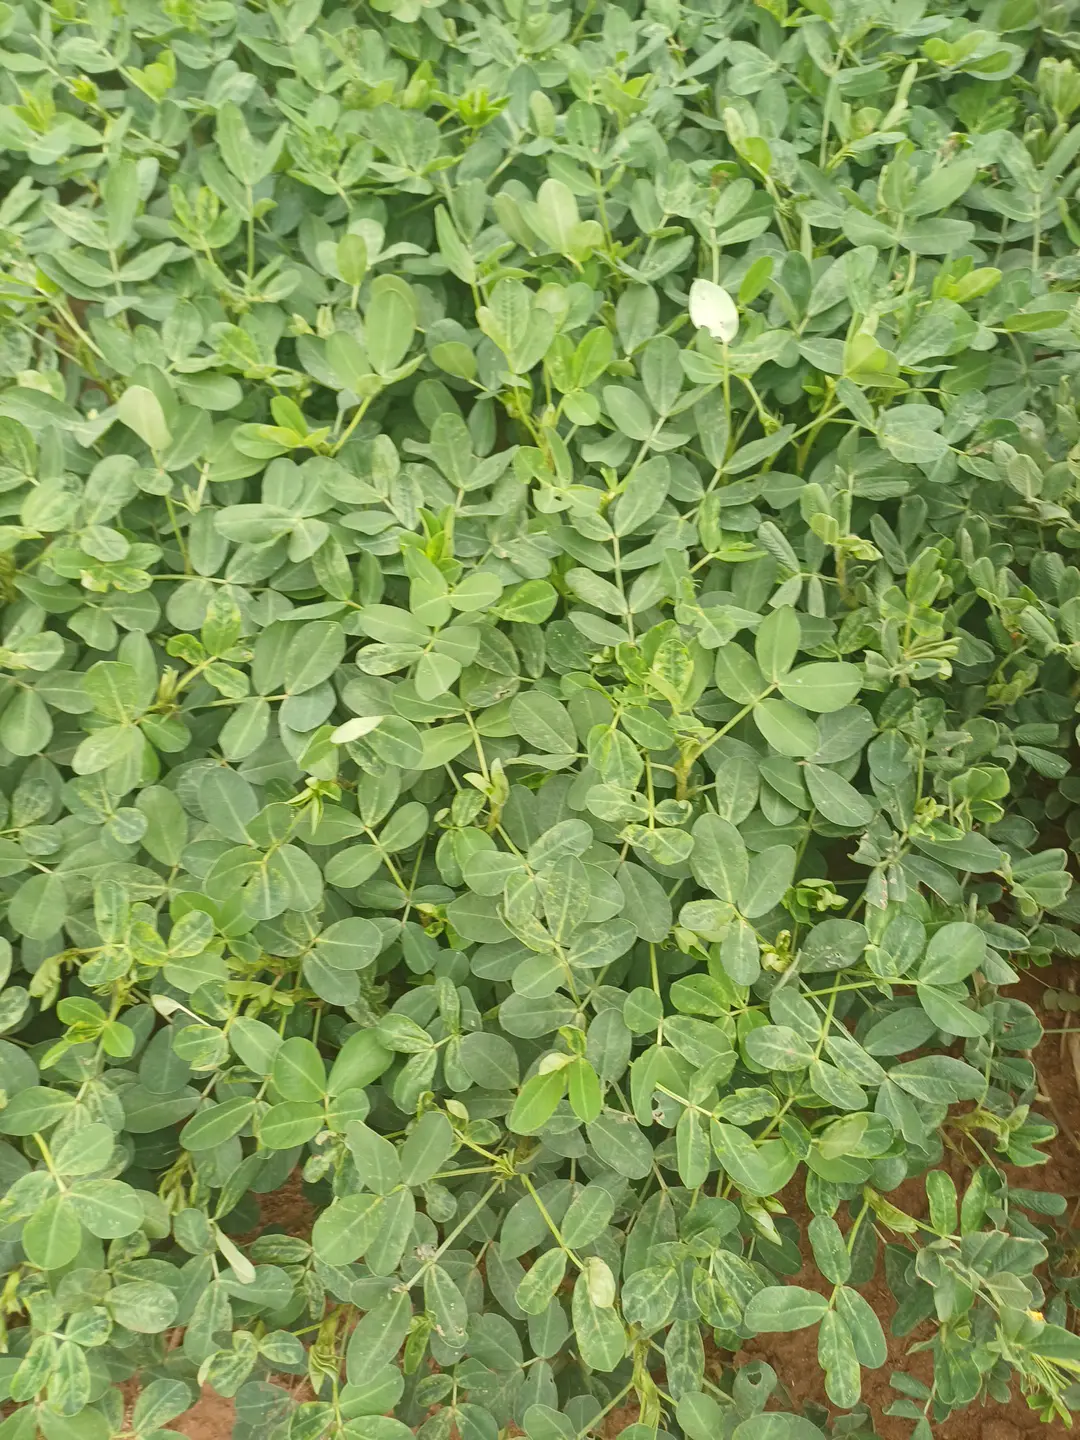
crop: groundnut
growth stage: pegging
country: Kenya
